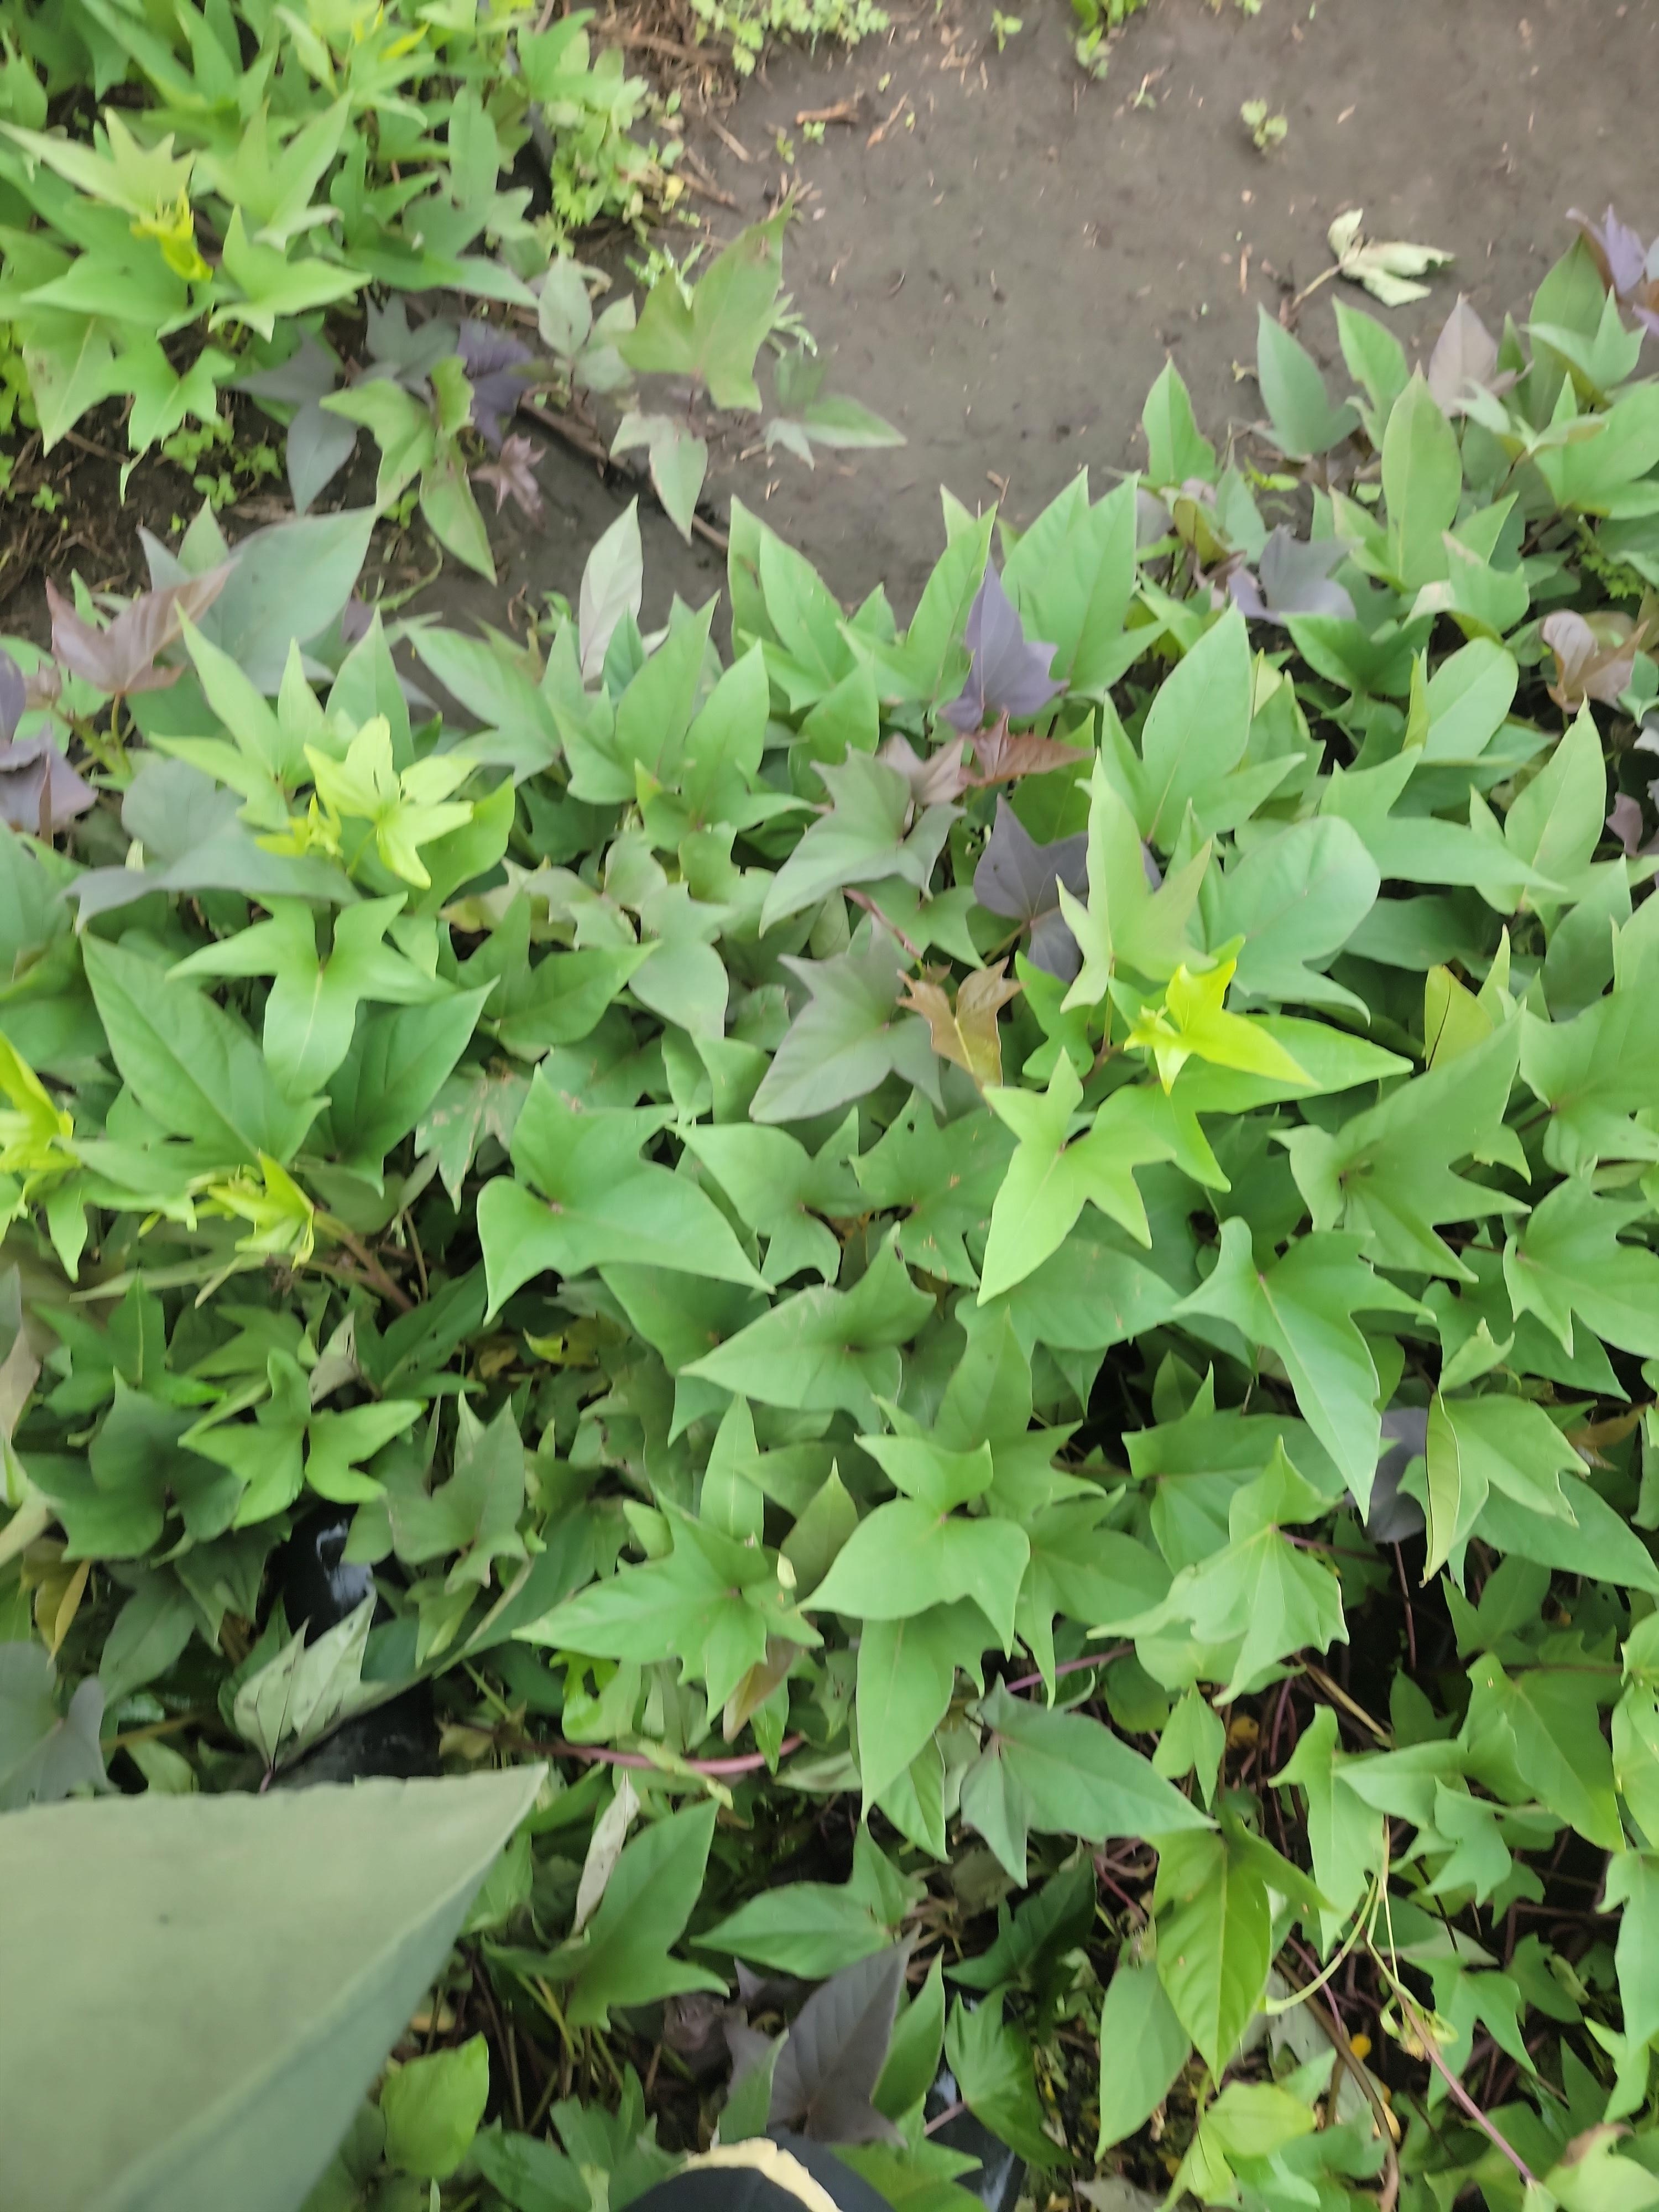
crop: sweet potato
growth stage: vegetative
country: Tanzania
